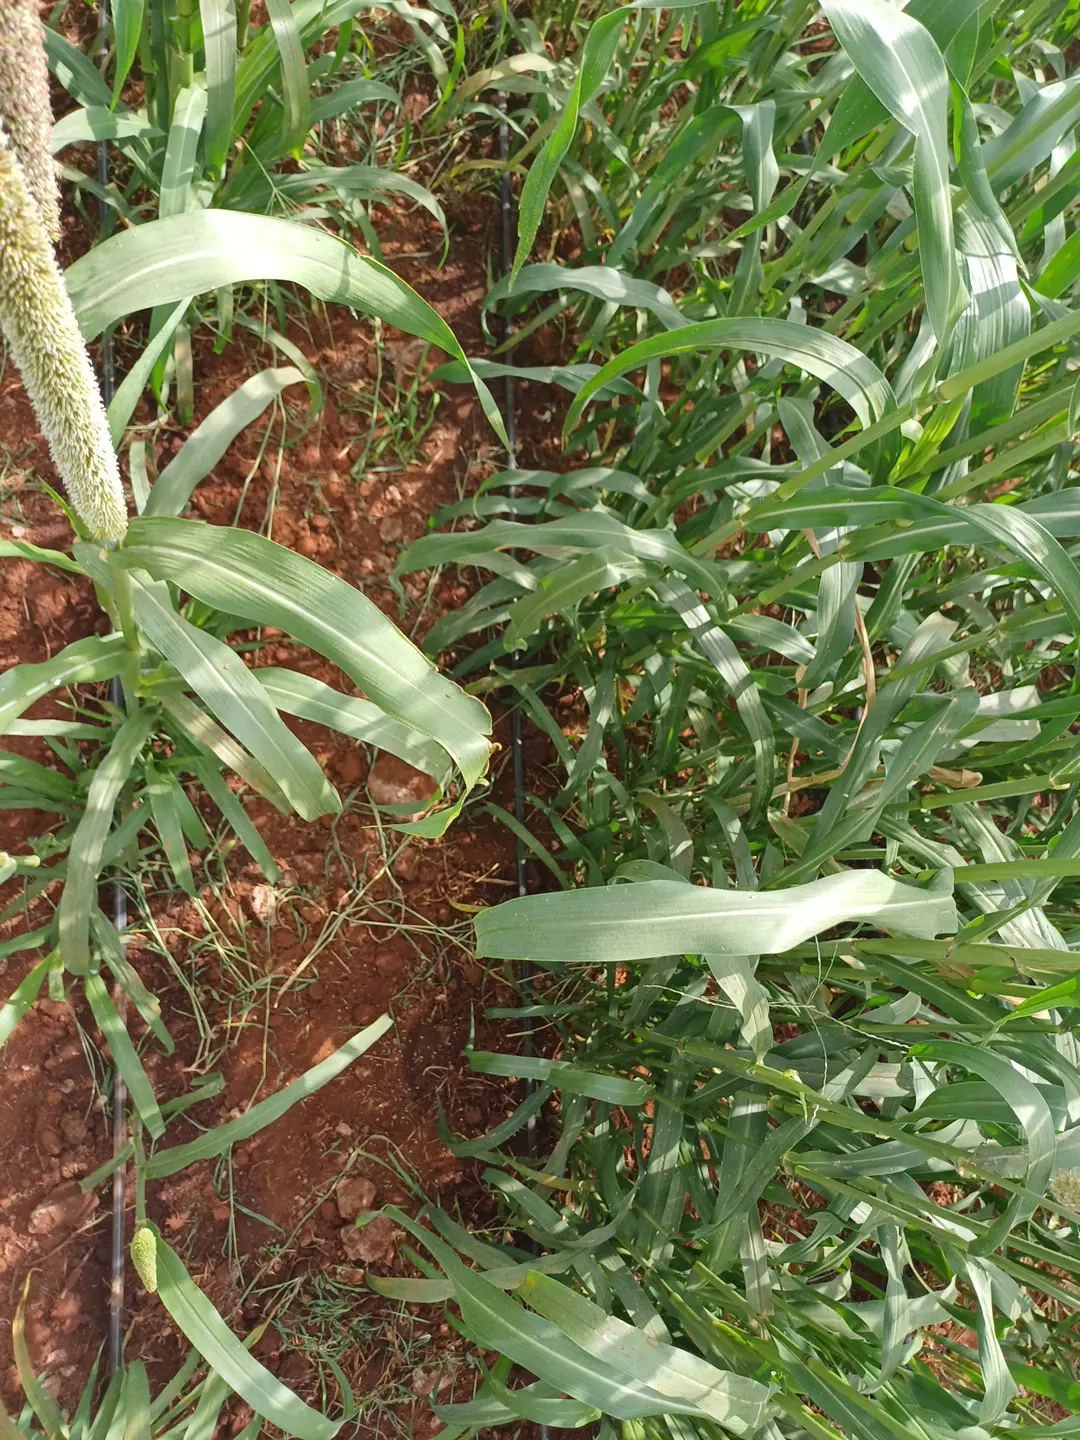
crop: pearl millet
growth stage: flowering
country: Kenya
